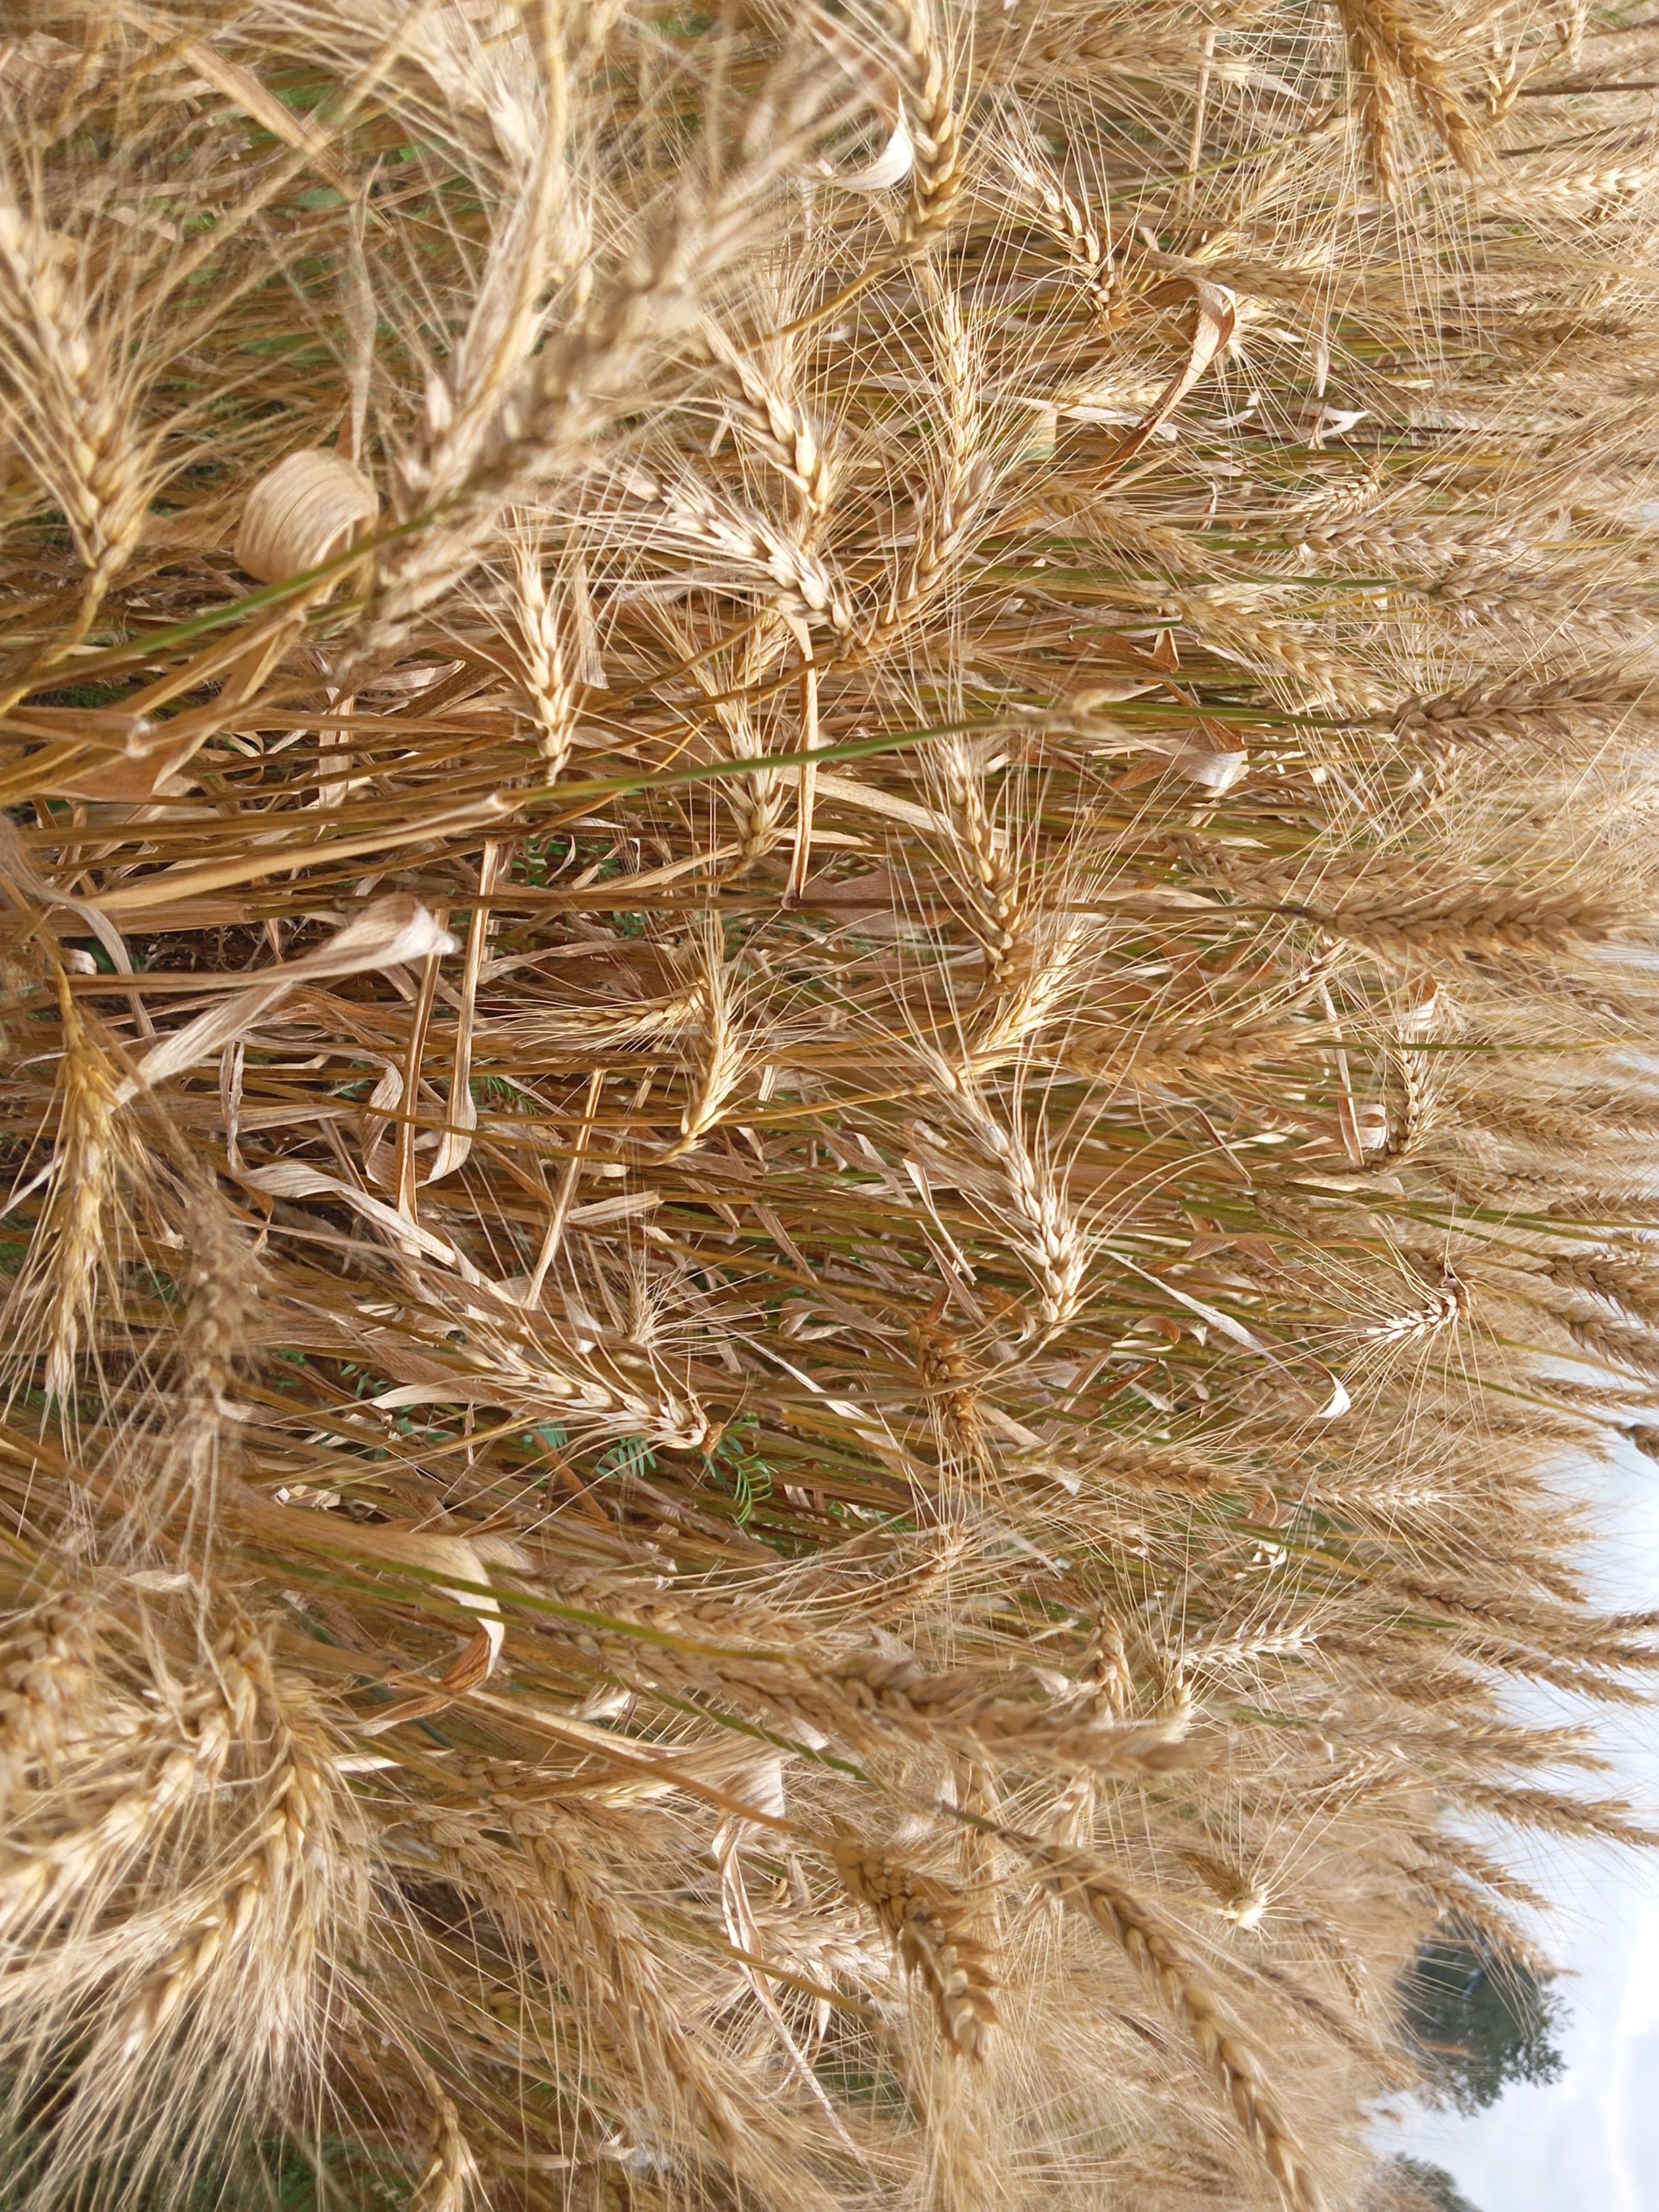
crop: wheat
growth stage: maturity
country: Kenya
